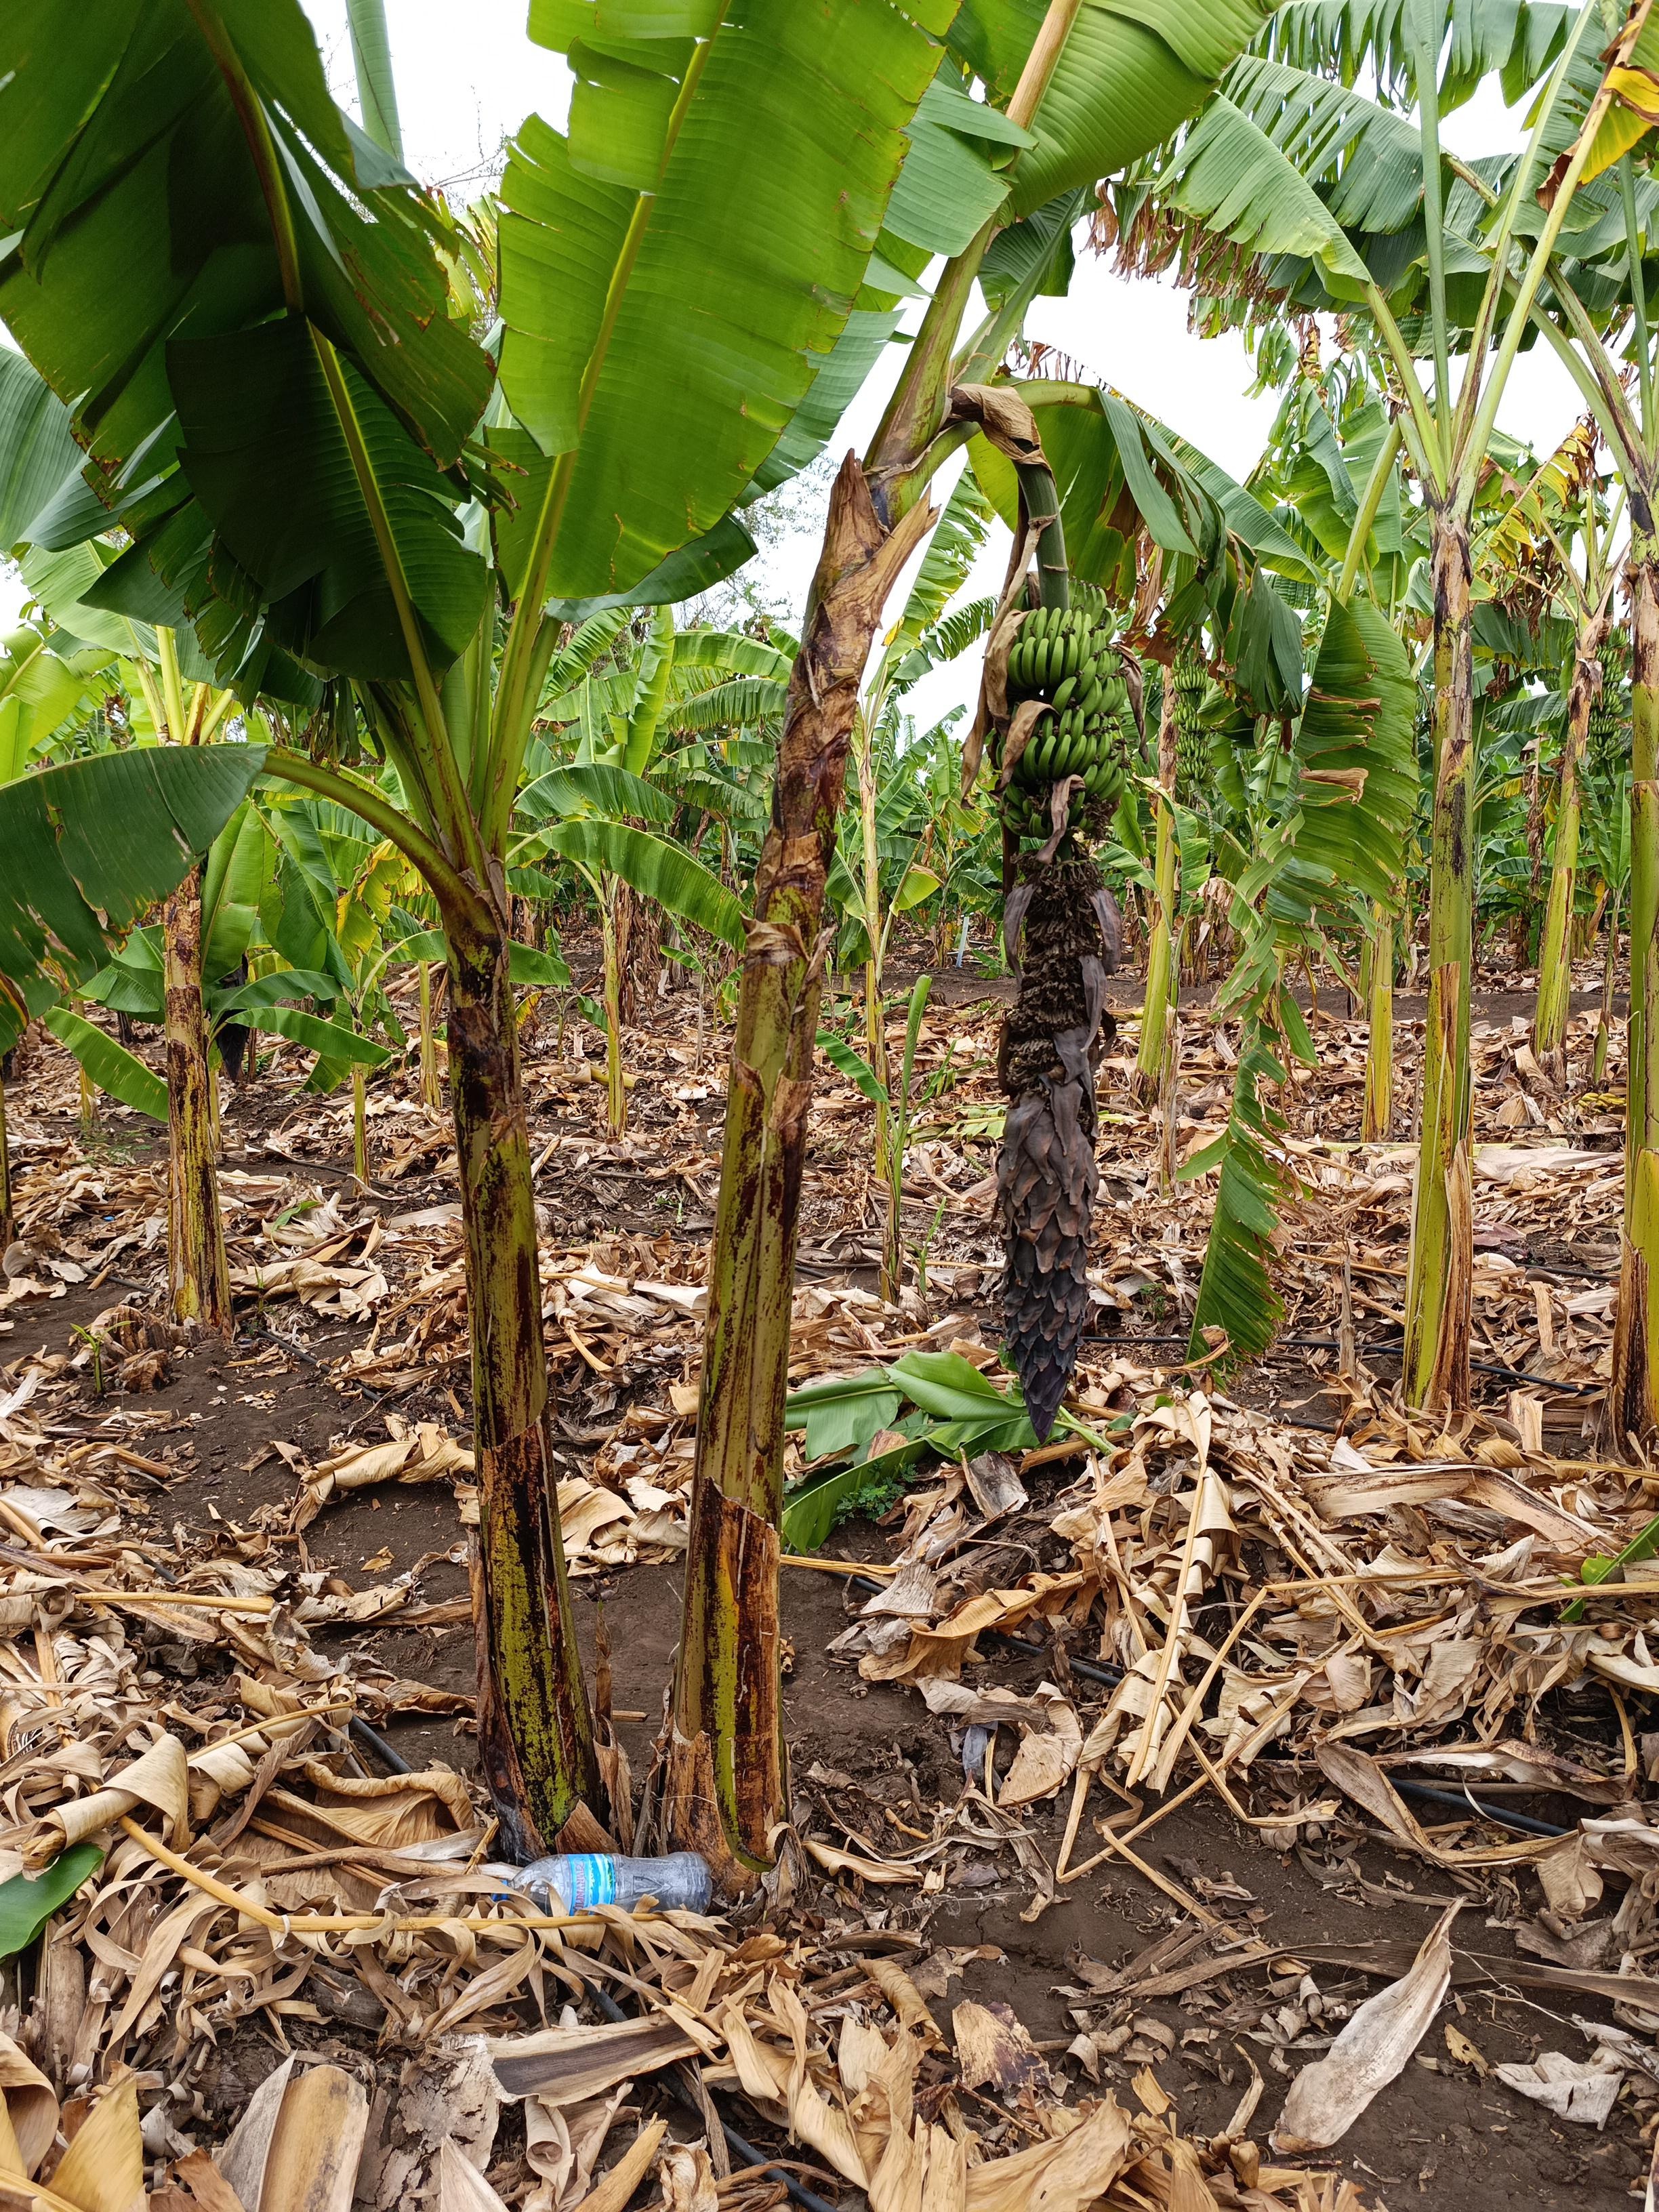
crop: banana
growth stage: development fruit
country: Tanzania
